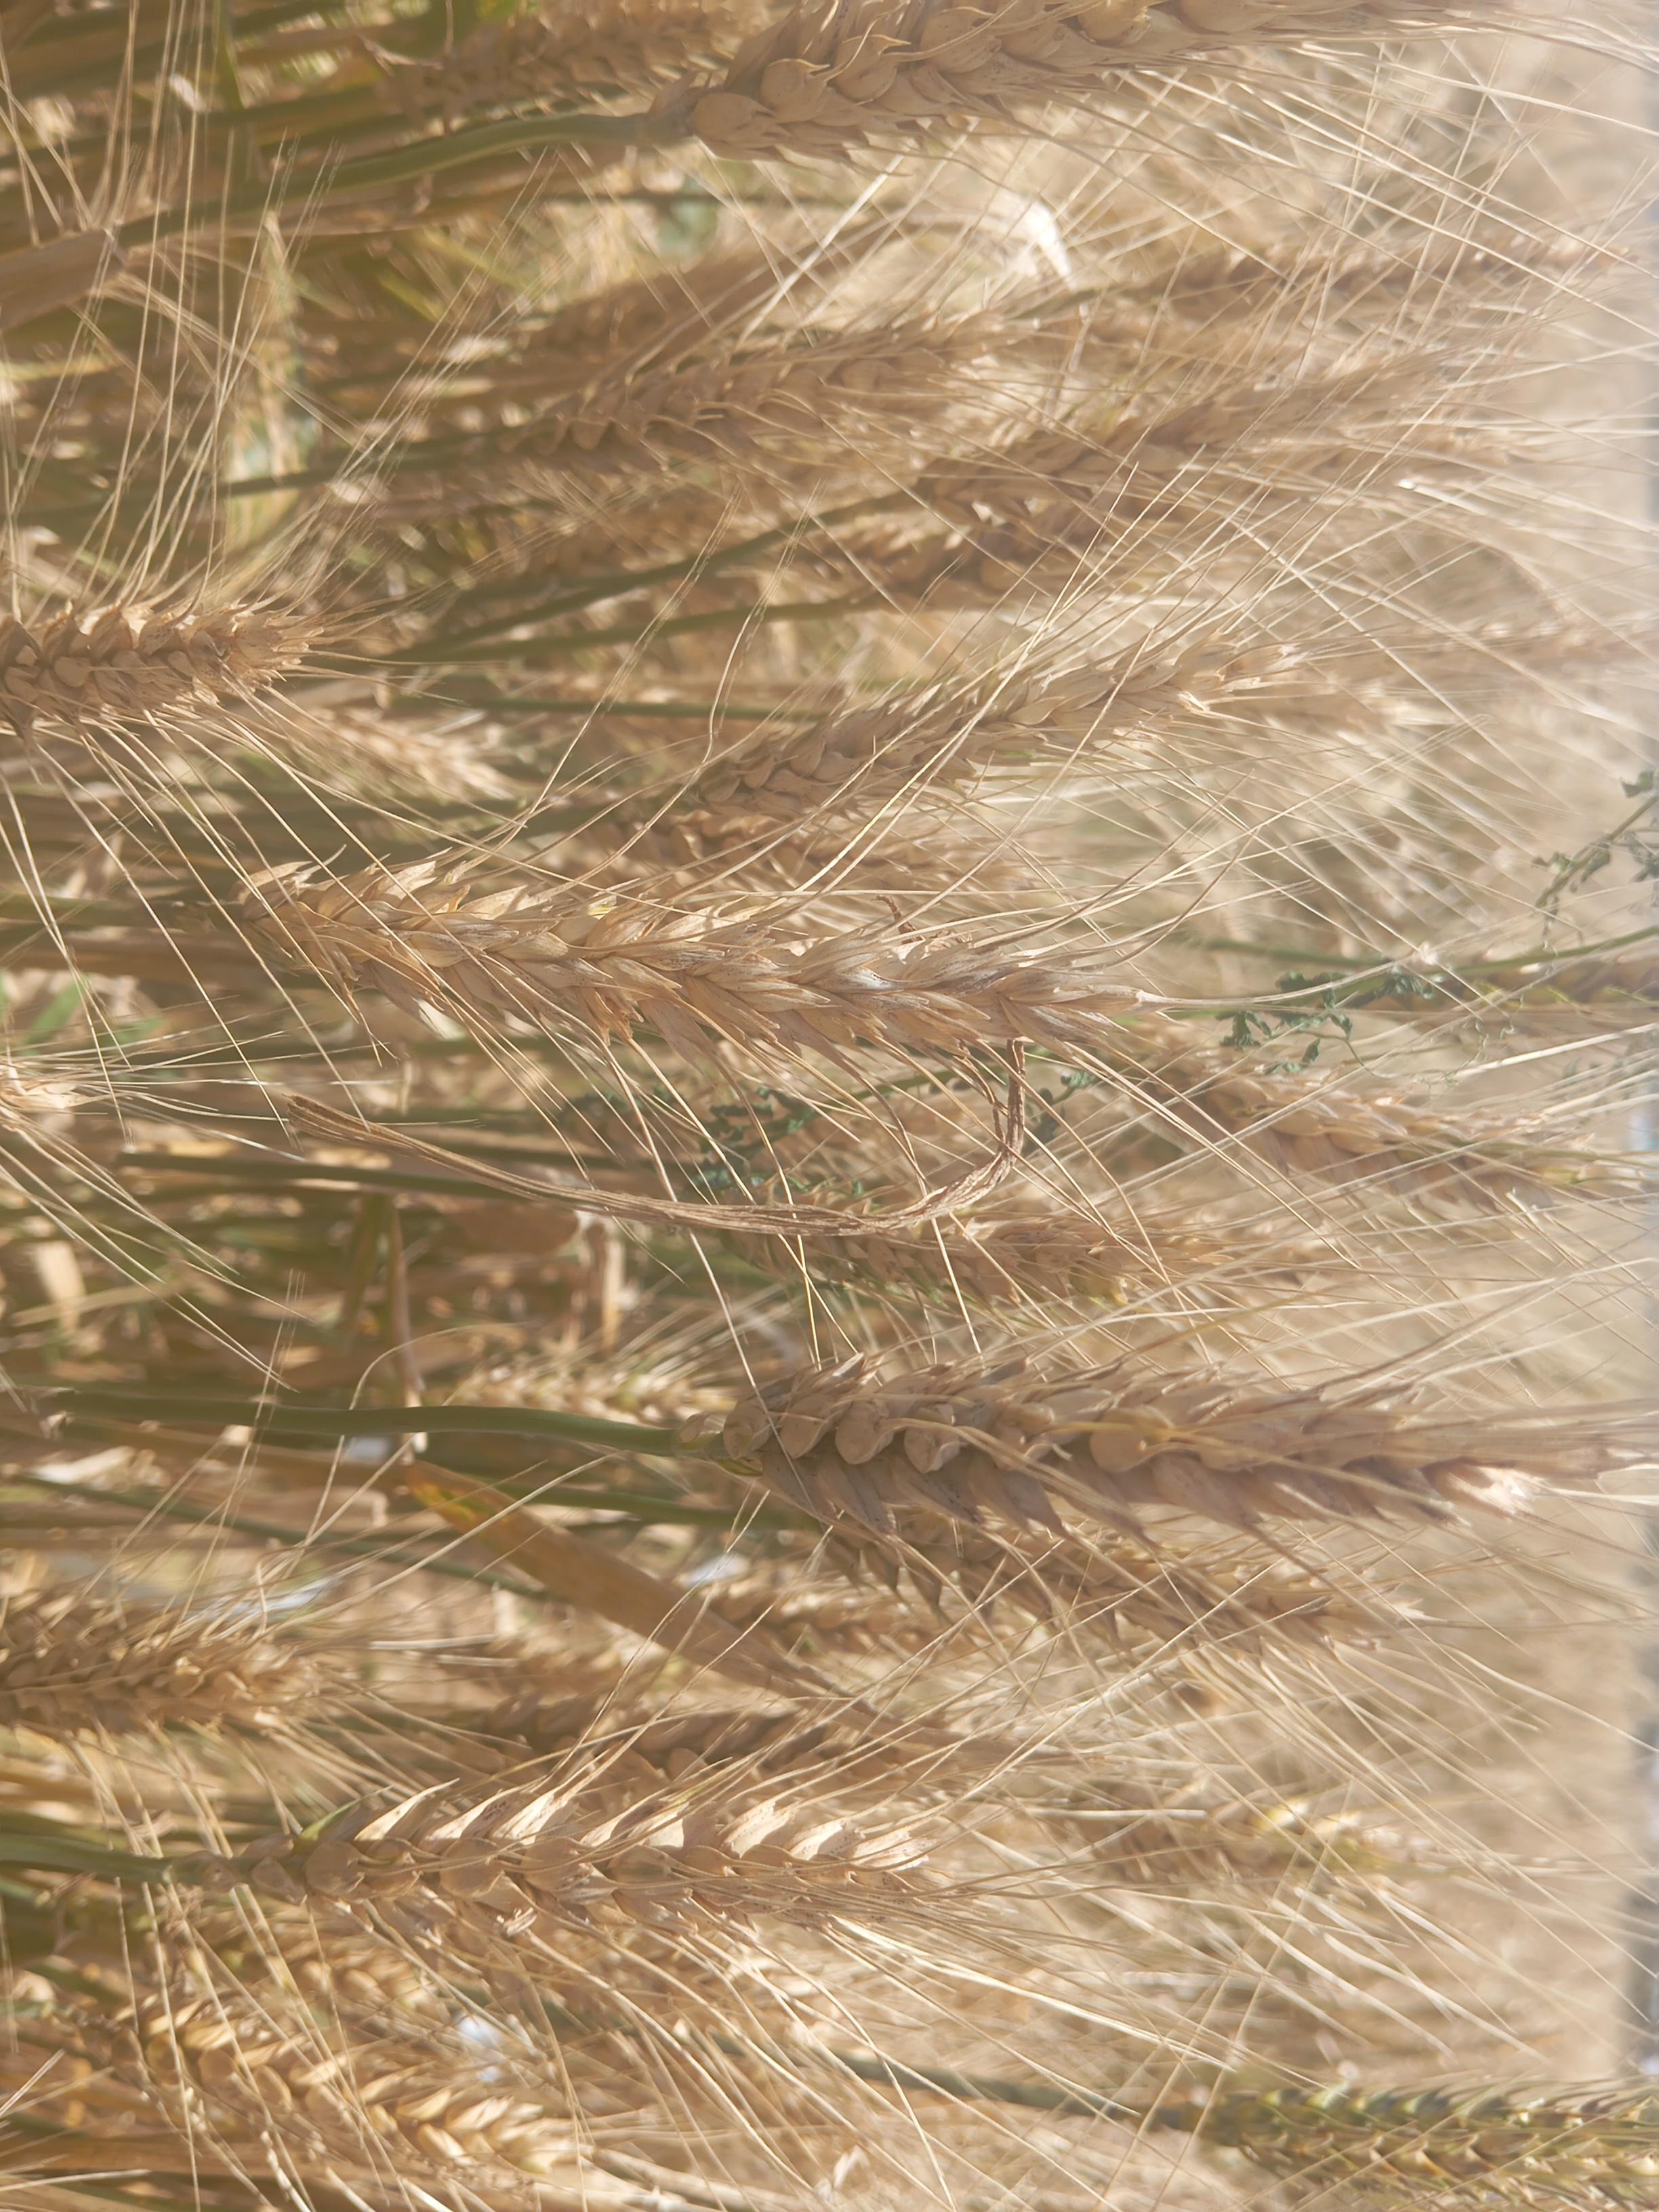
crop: wheat
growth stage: maturity
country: Kenya
